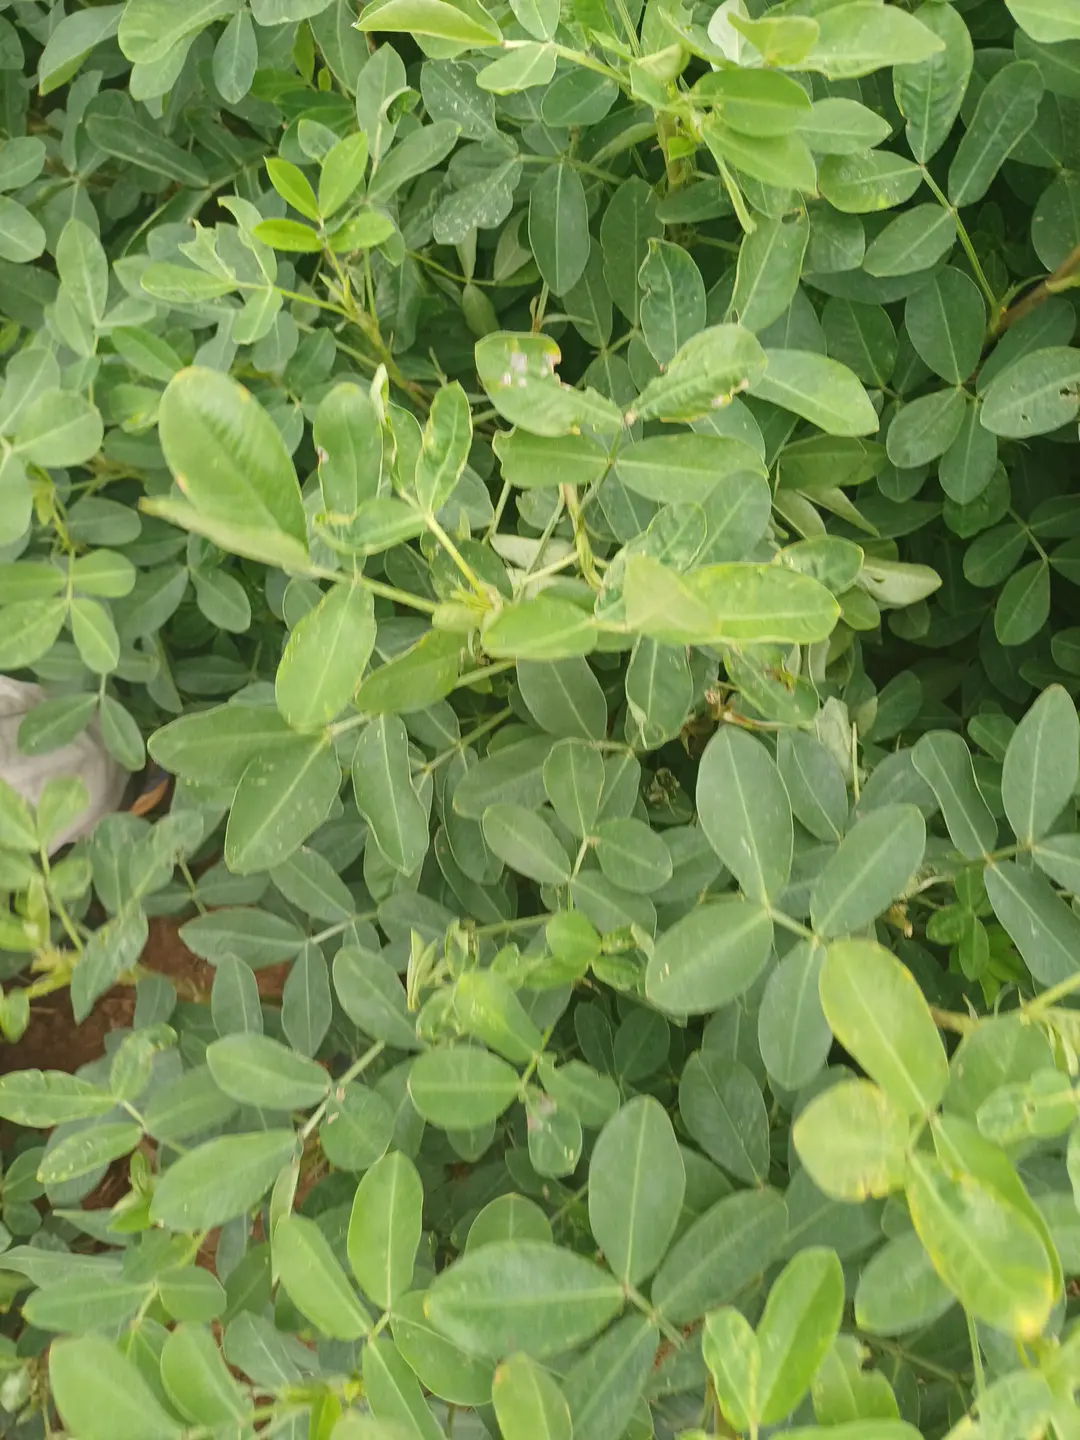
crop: groundnut
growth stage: pegging
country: Kenya
